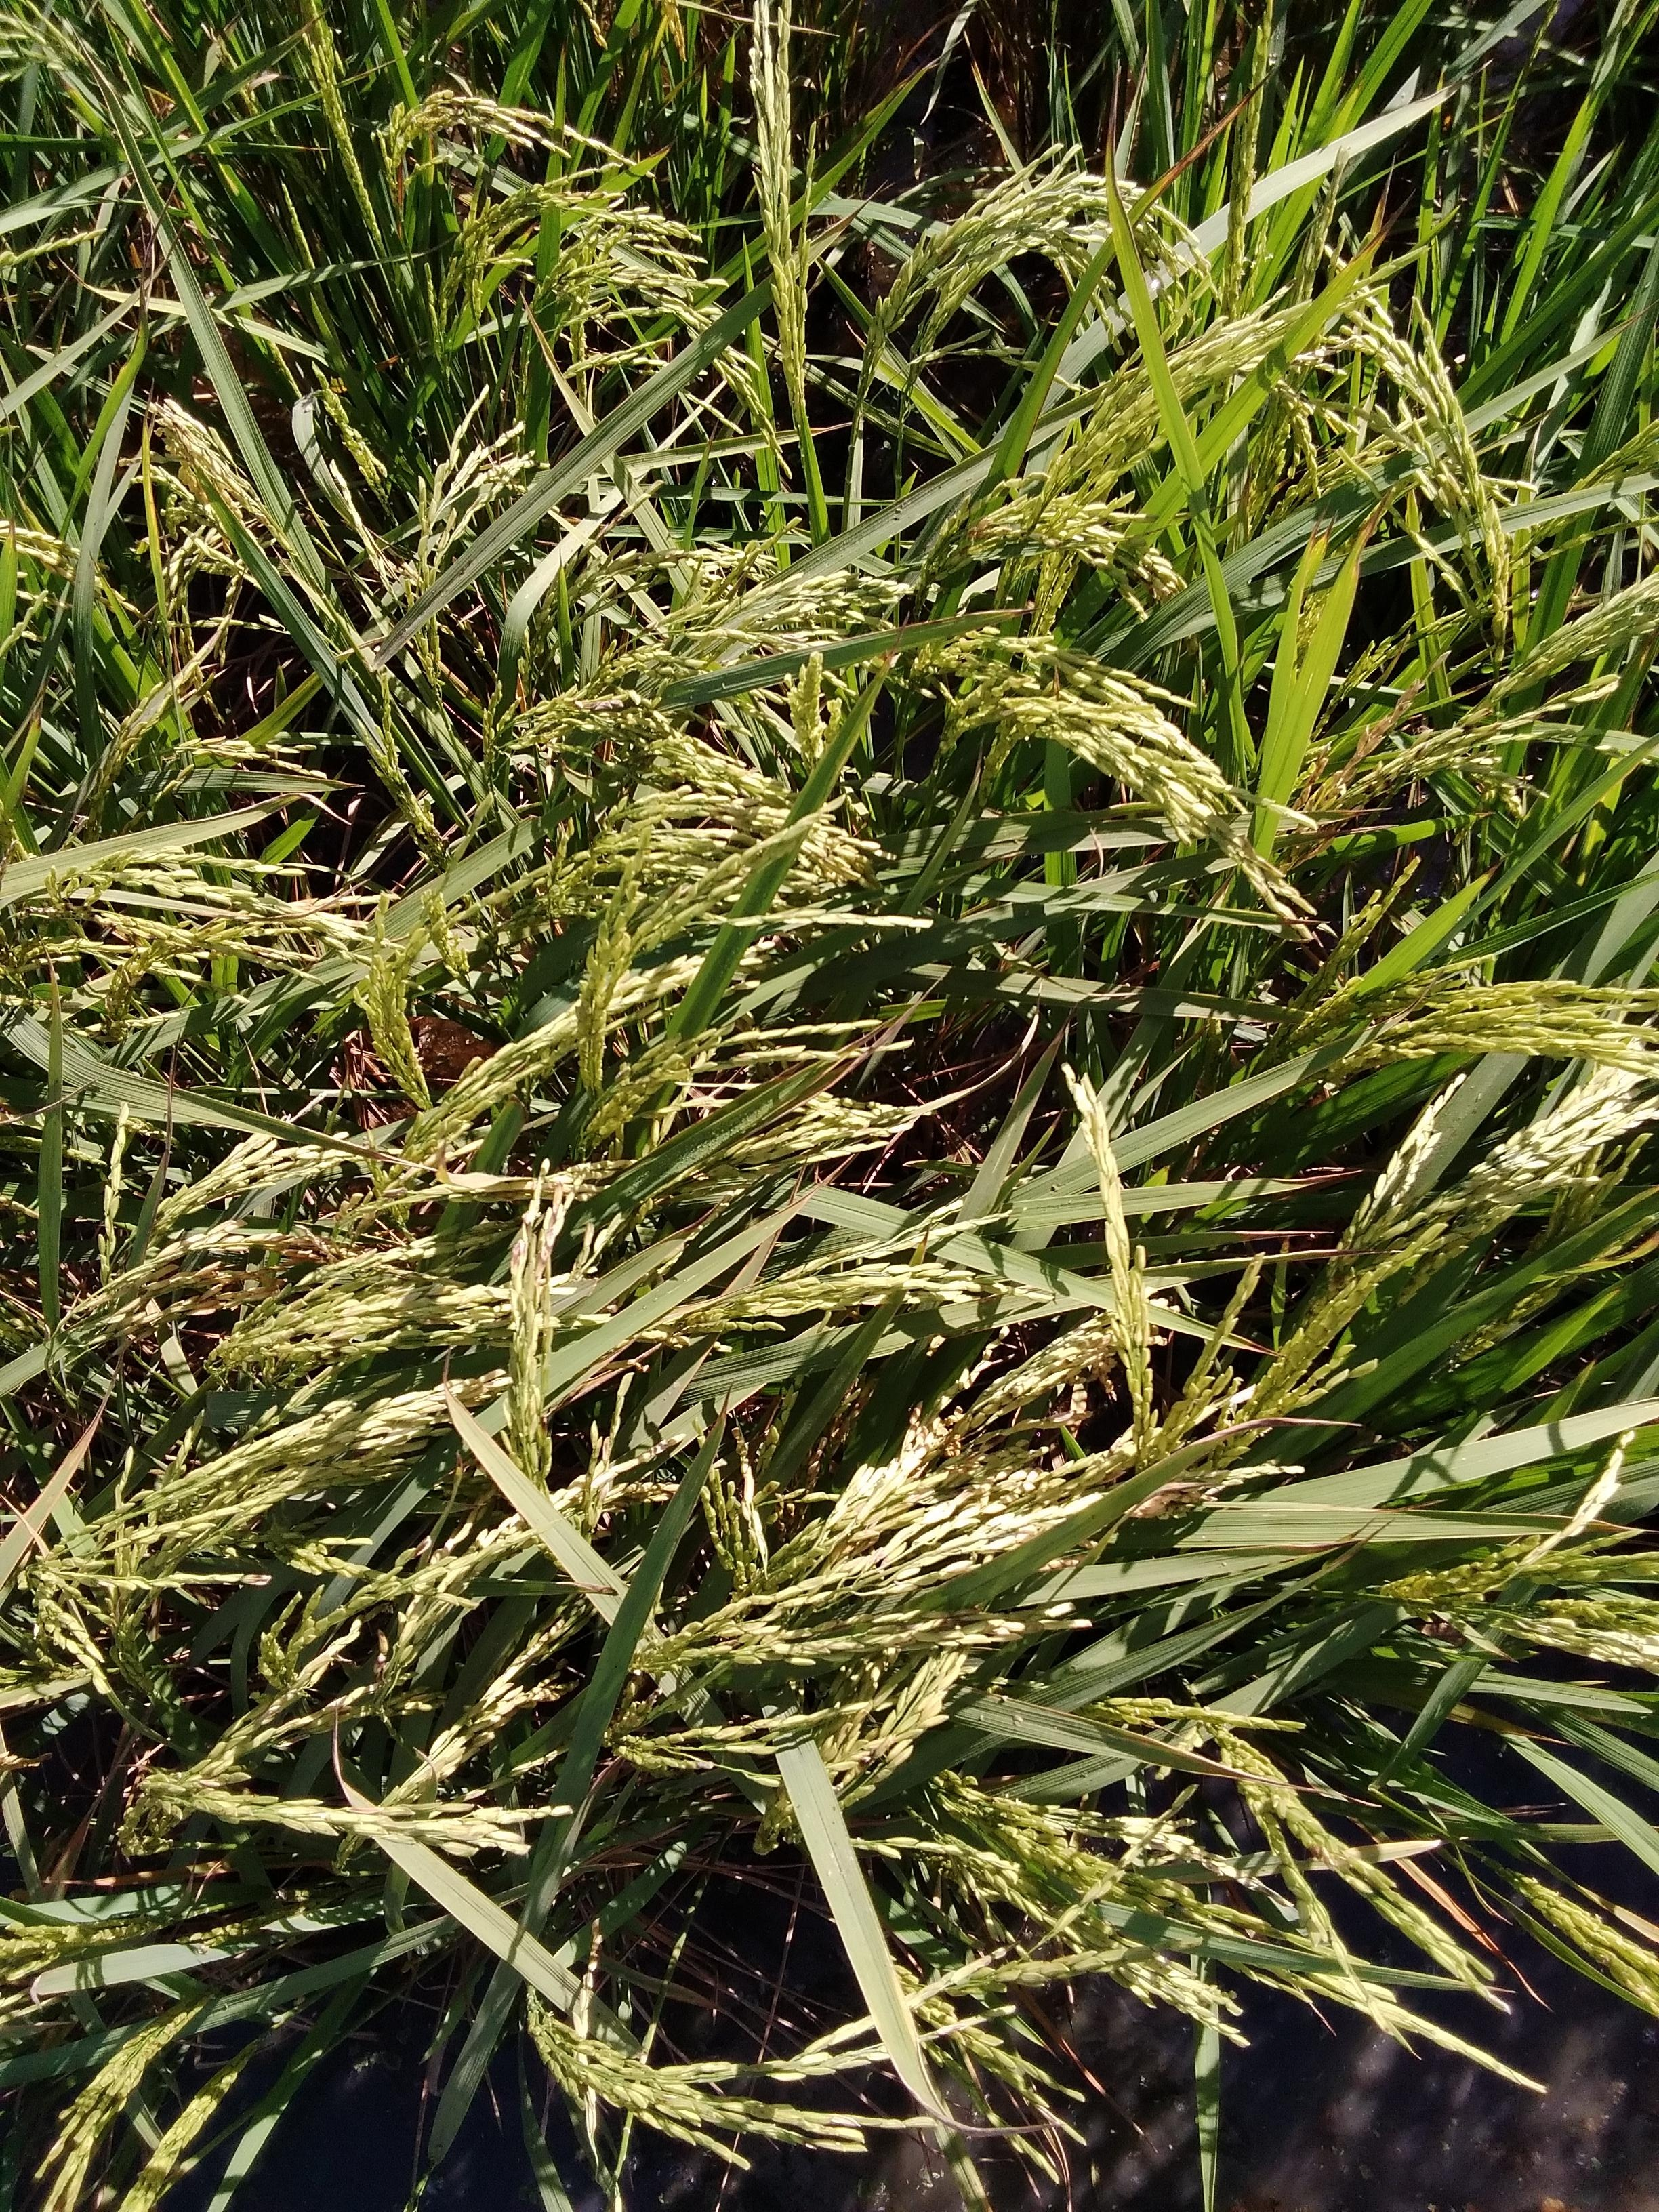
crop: rice
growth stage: stage dough
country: Senegal
